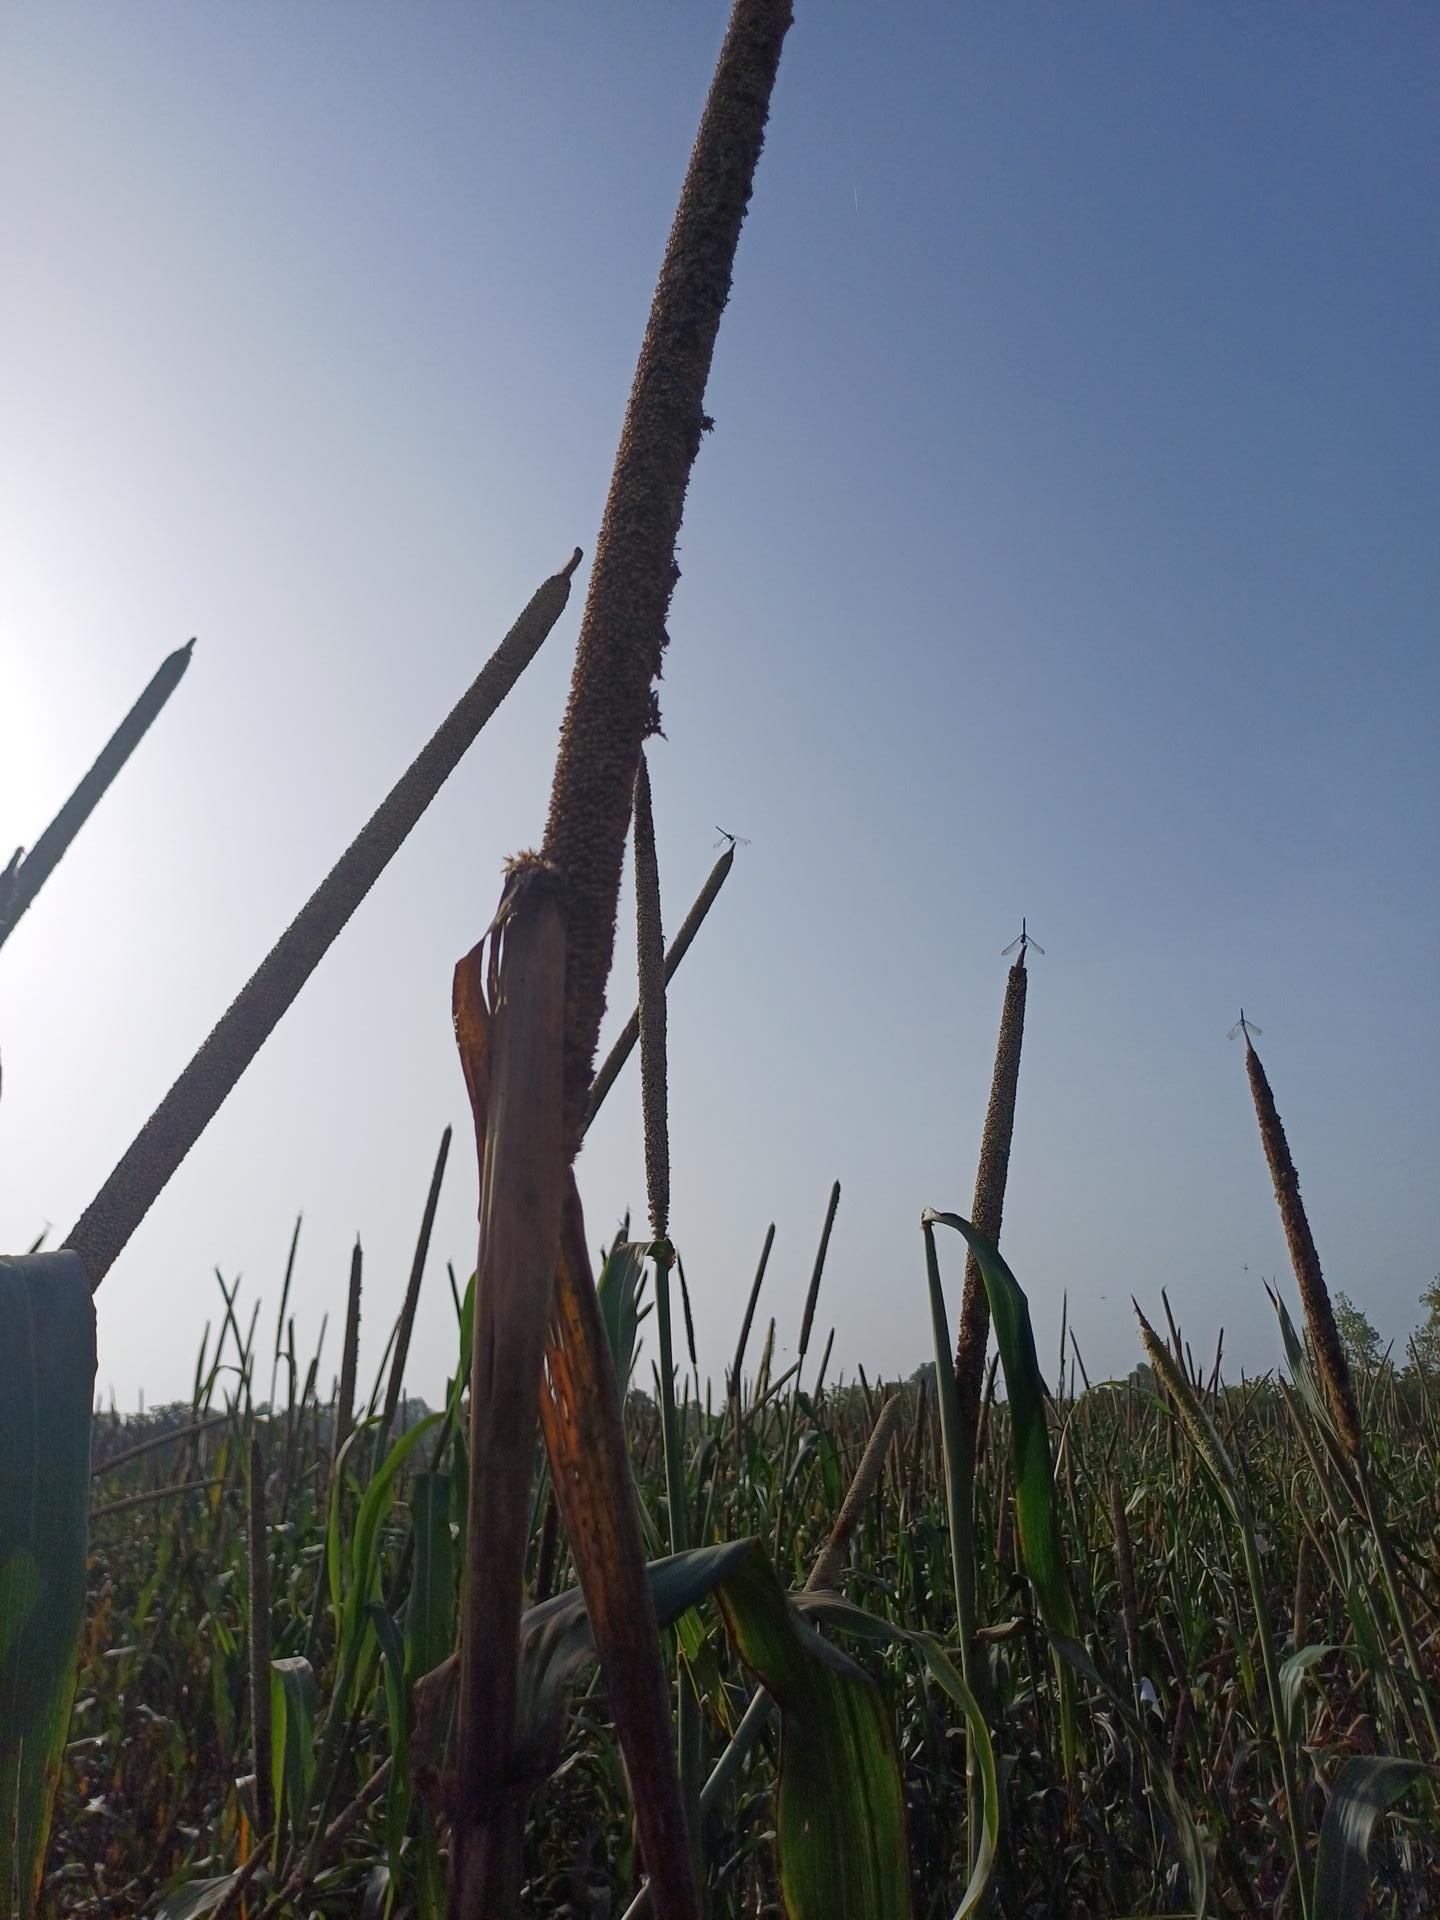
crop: pearl millet
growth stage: filling grain
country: Senegal
